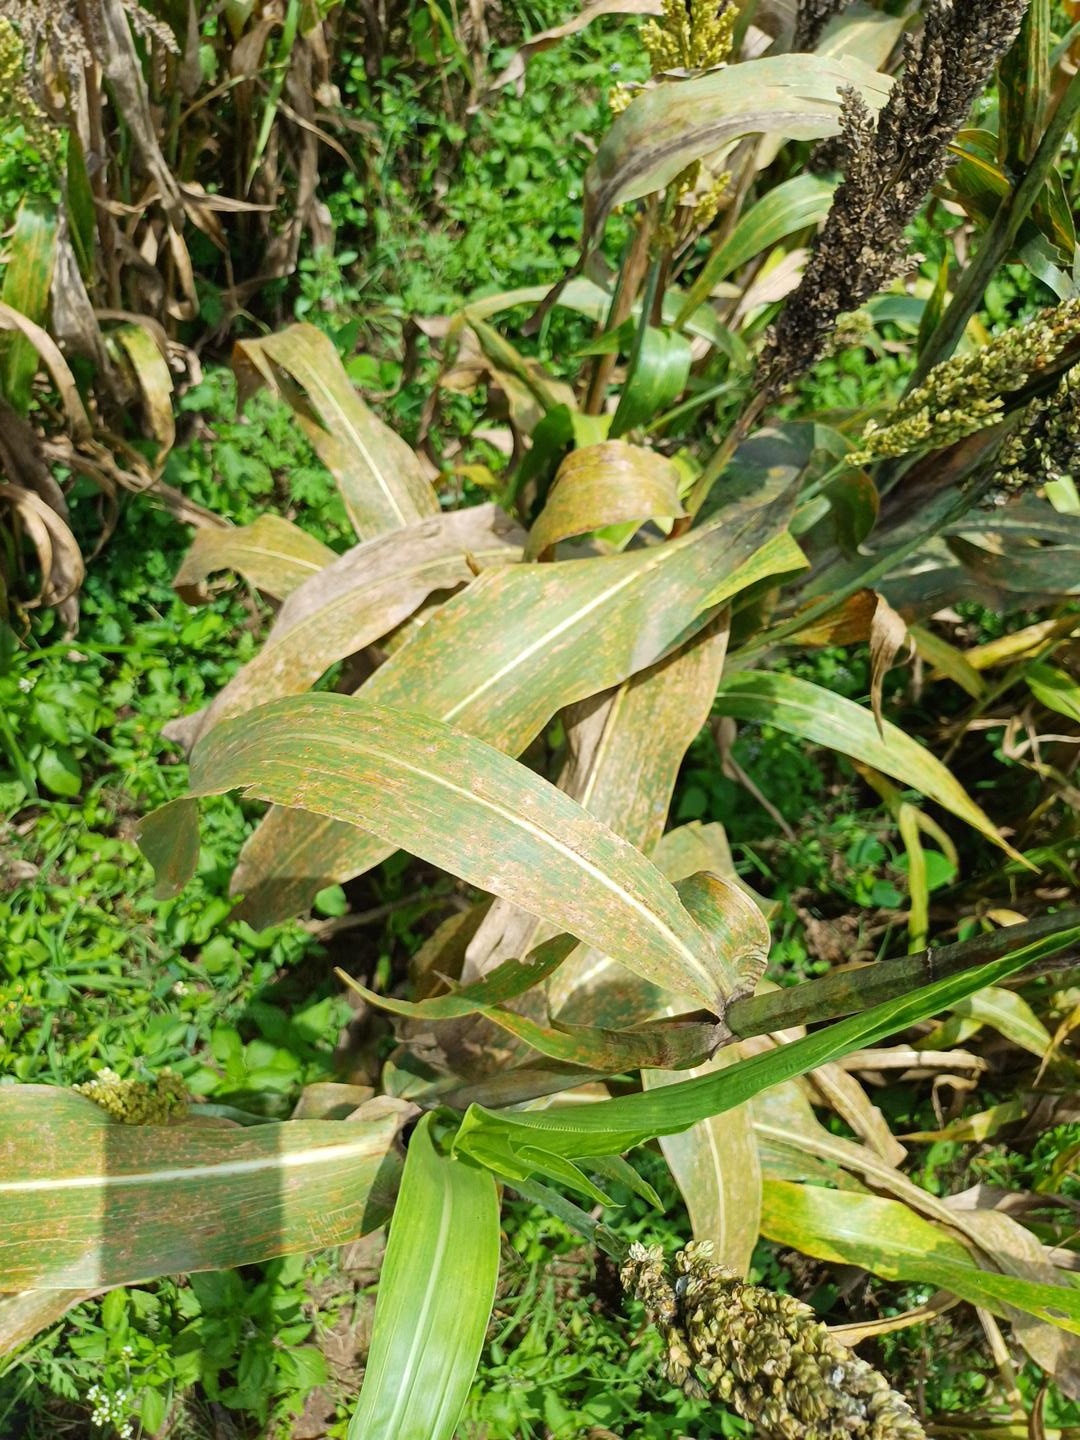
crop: sorghum
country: Kenya
